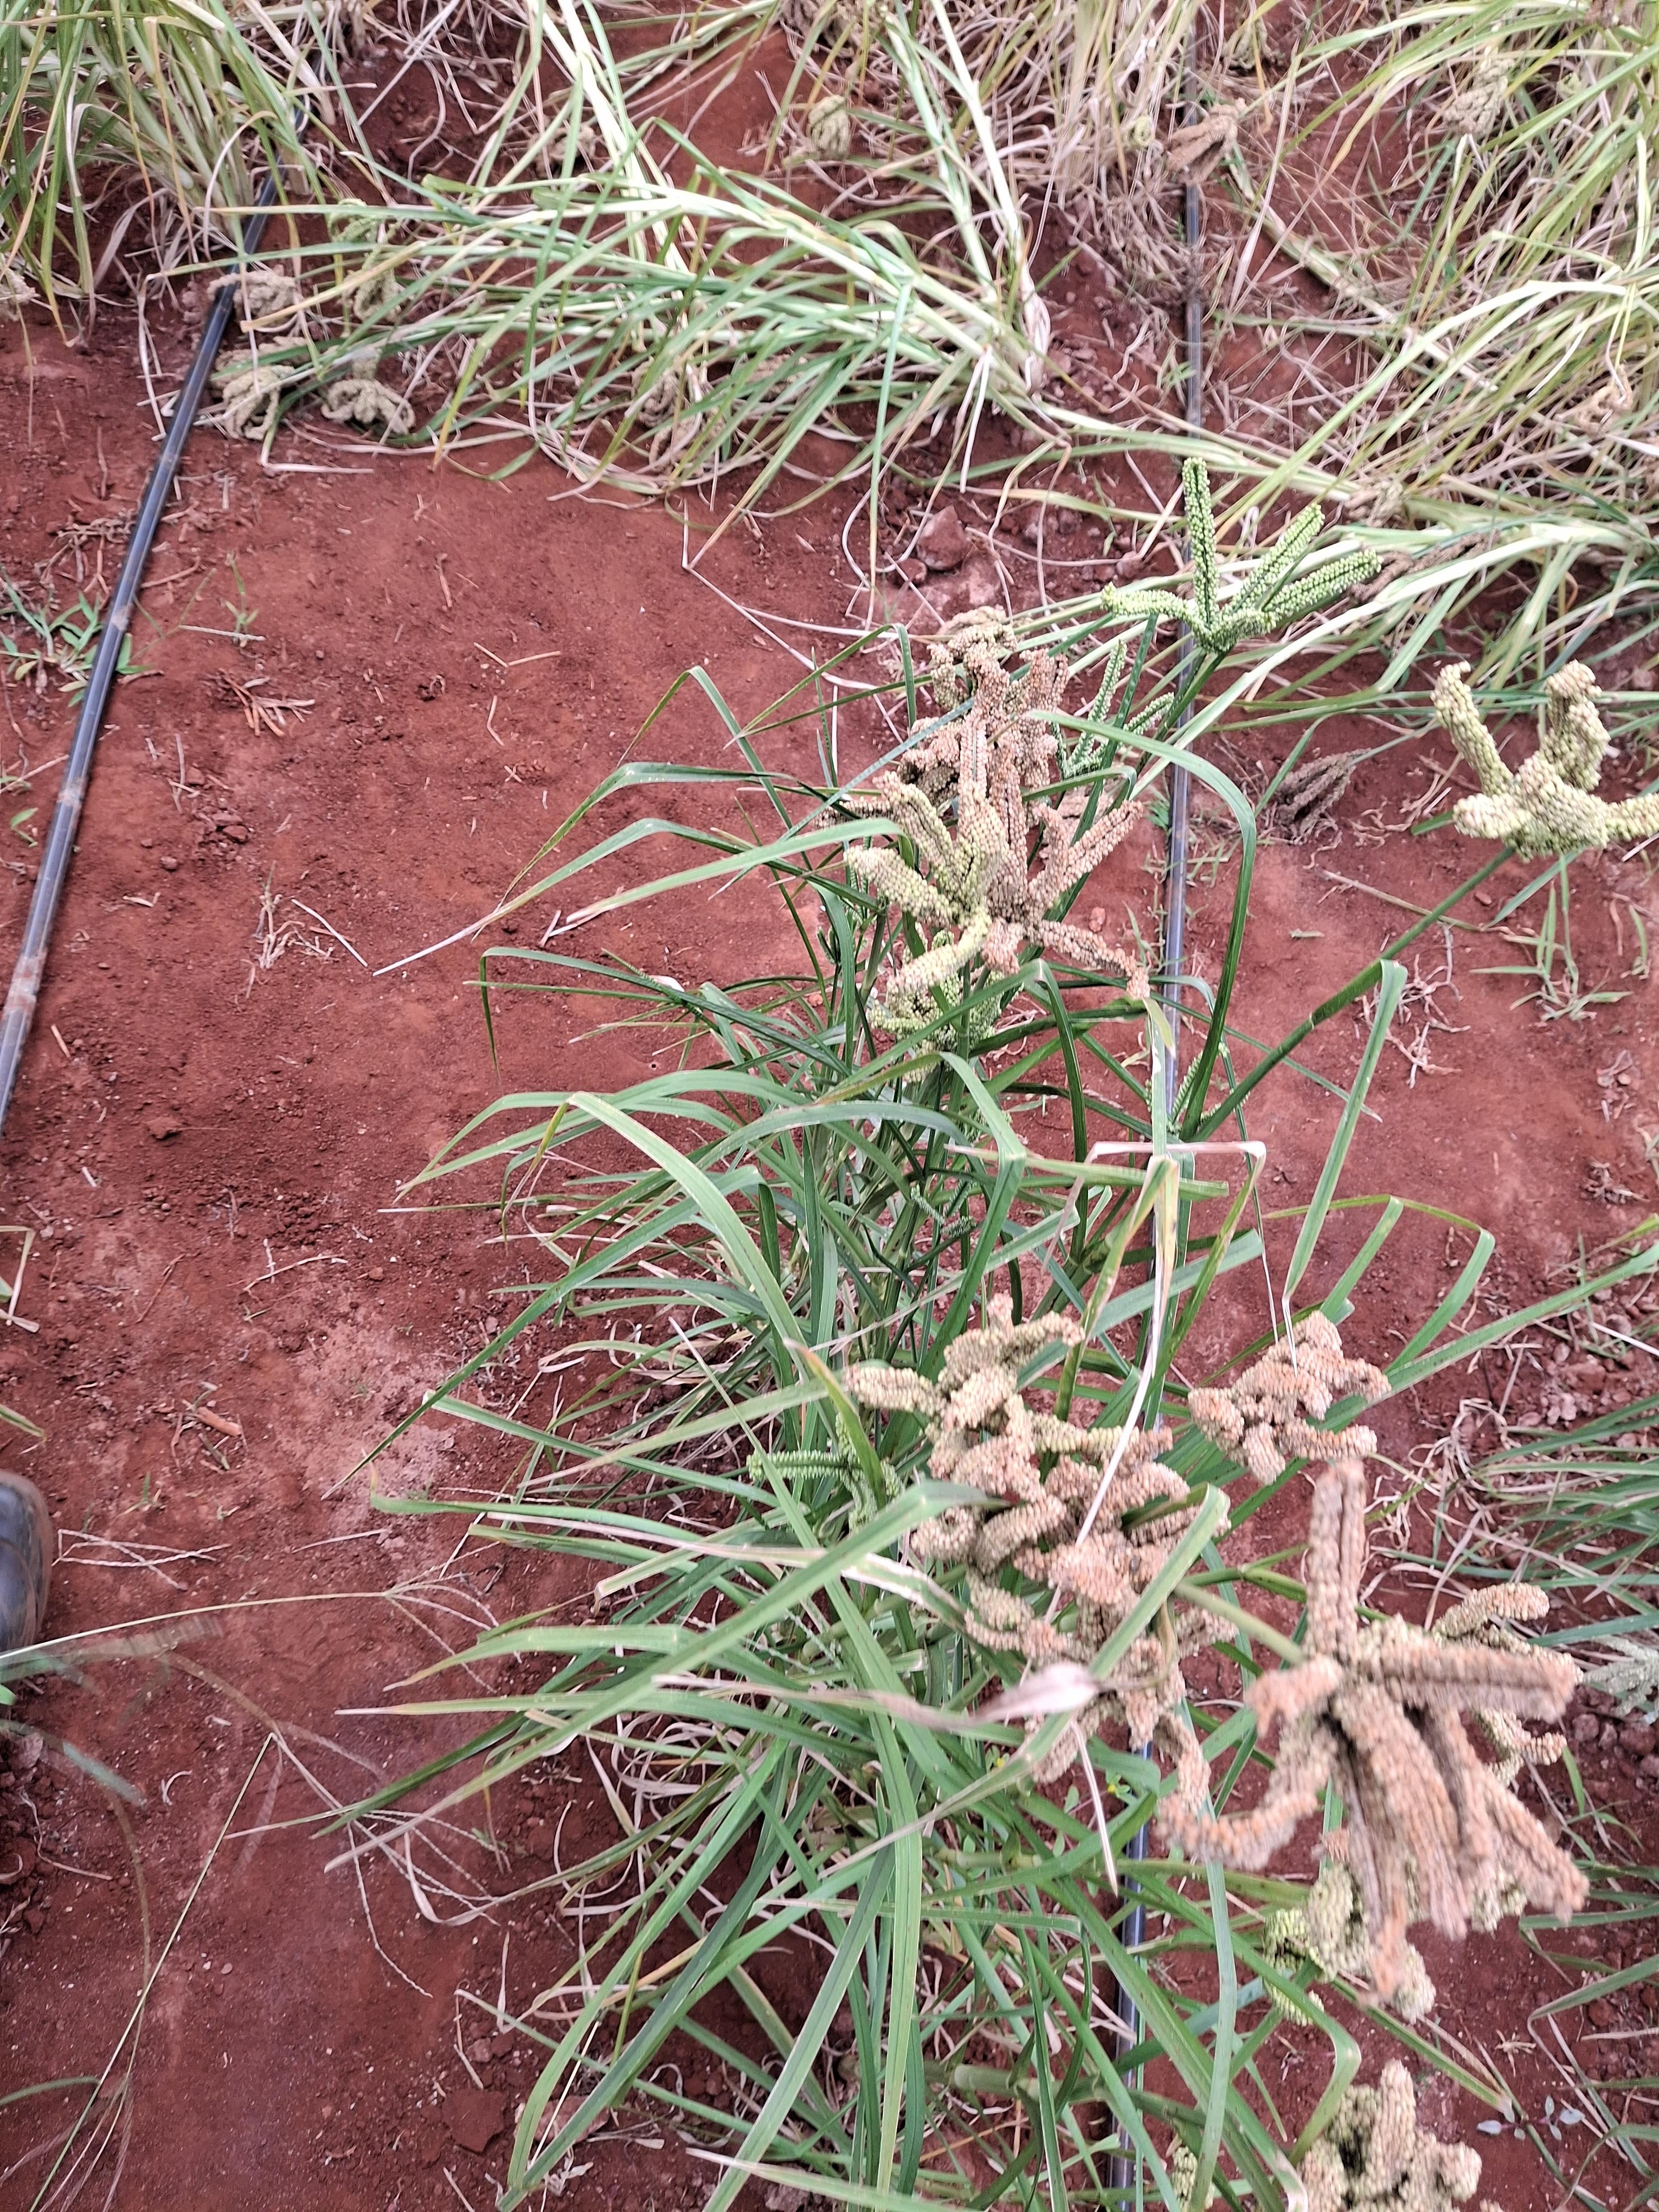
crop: finger millet
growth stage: filling grain
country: Kenya
